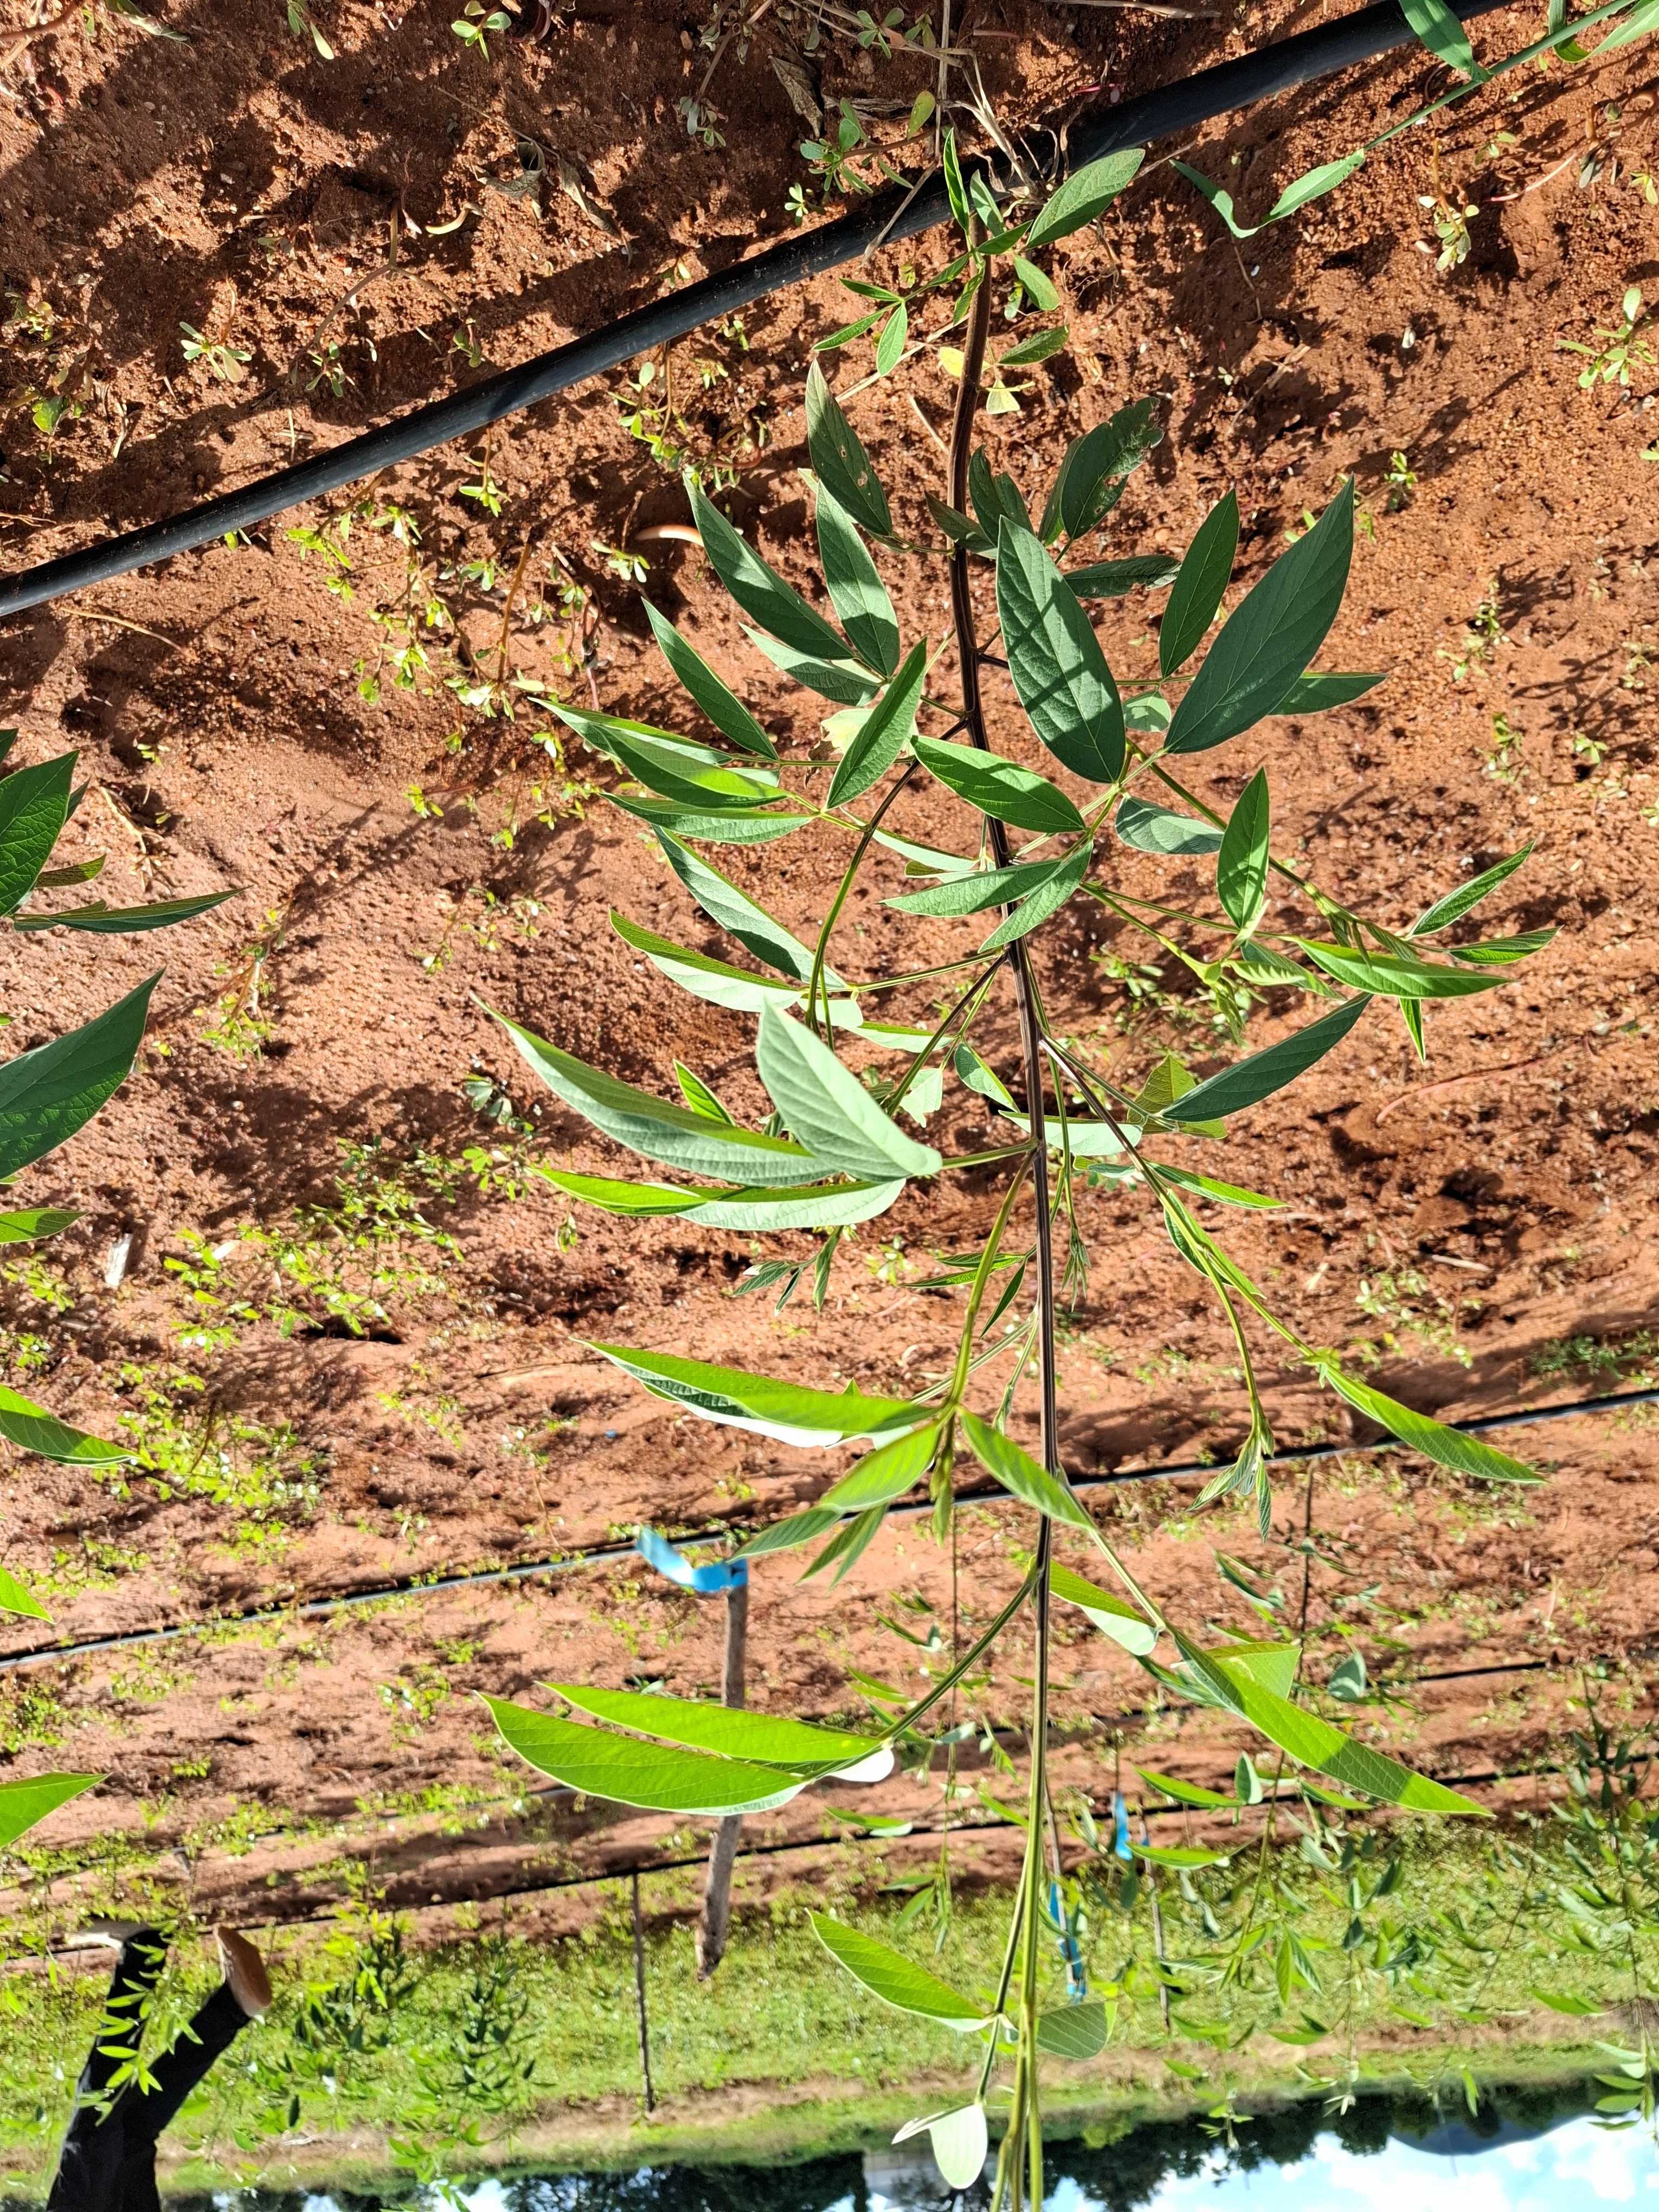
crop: pigeonpea
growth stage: flowering
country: Kenya
